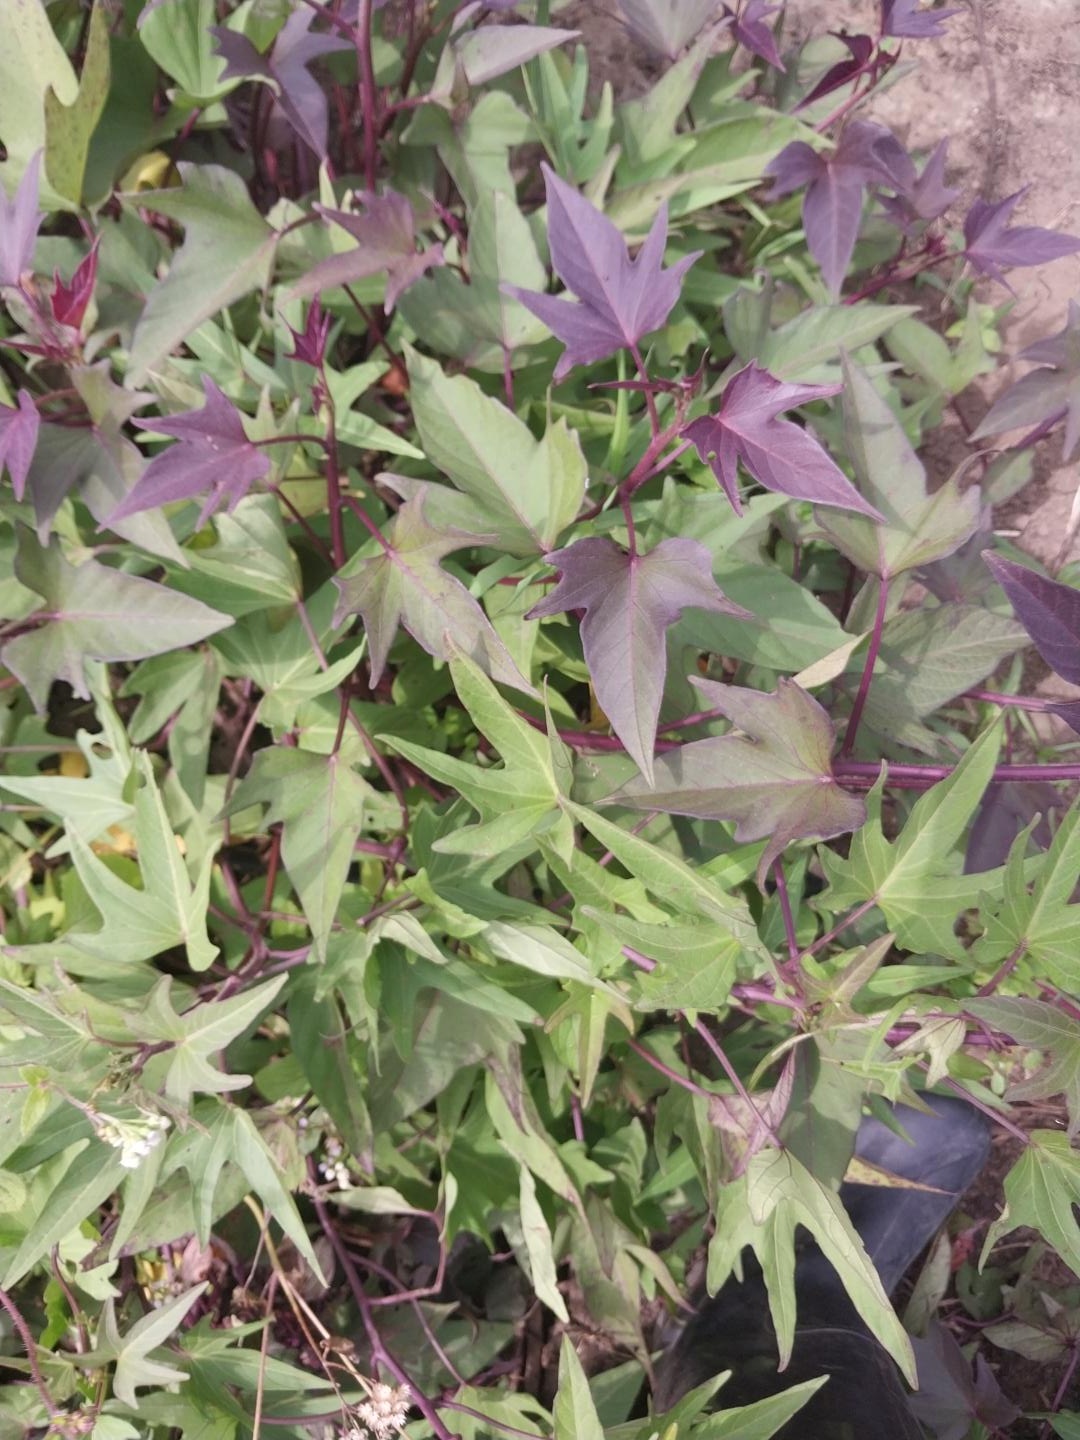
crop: sweet potato
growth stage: flowering
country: Tanzania
